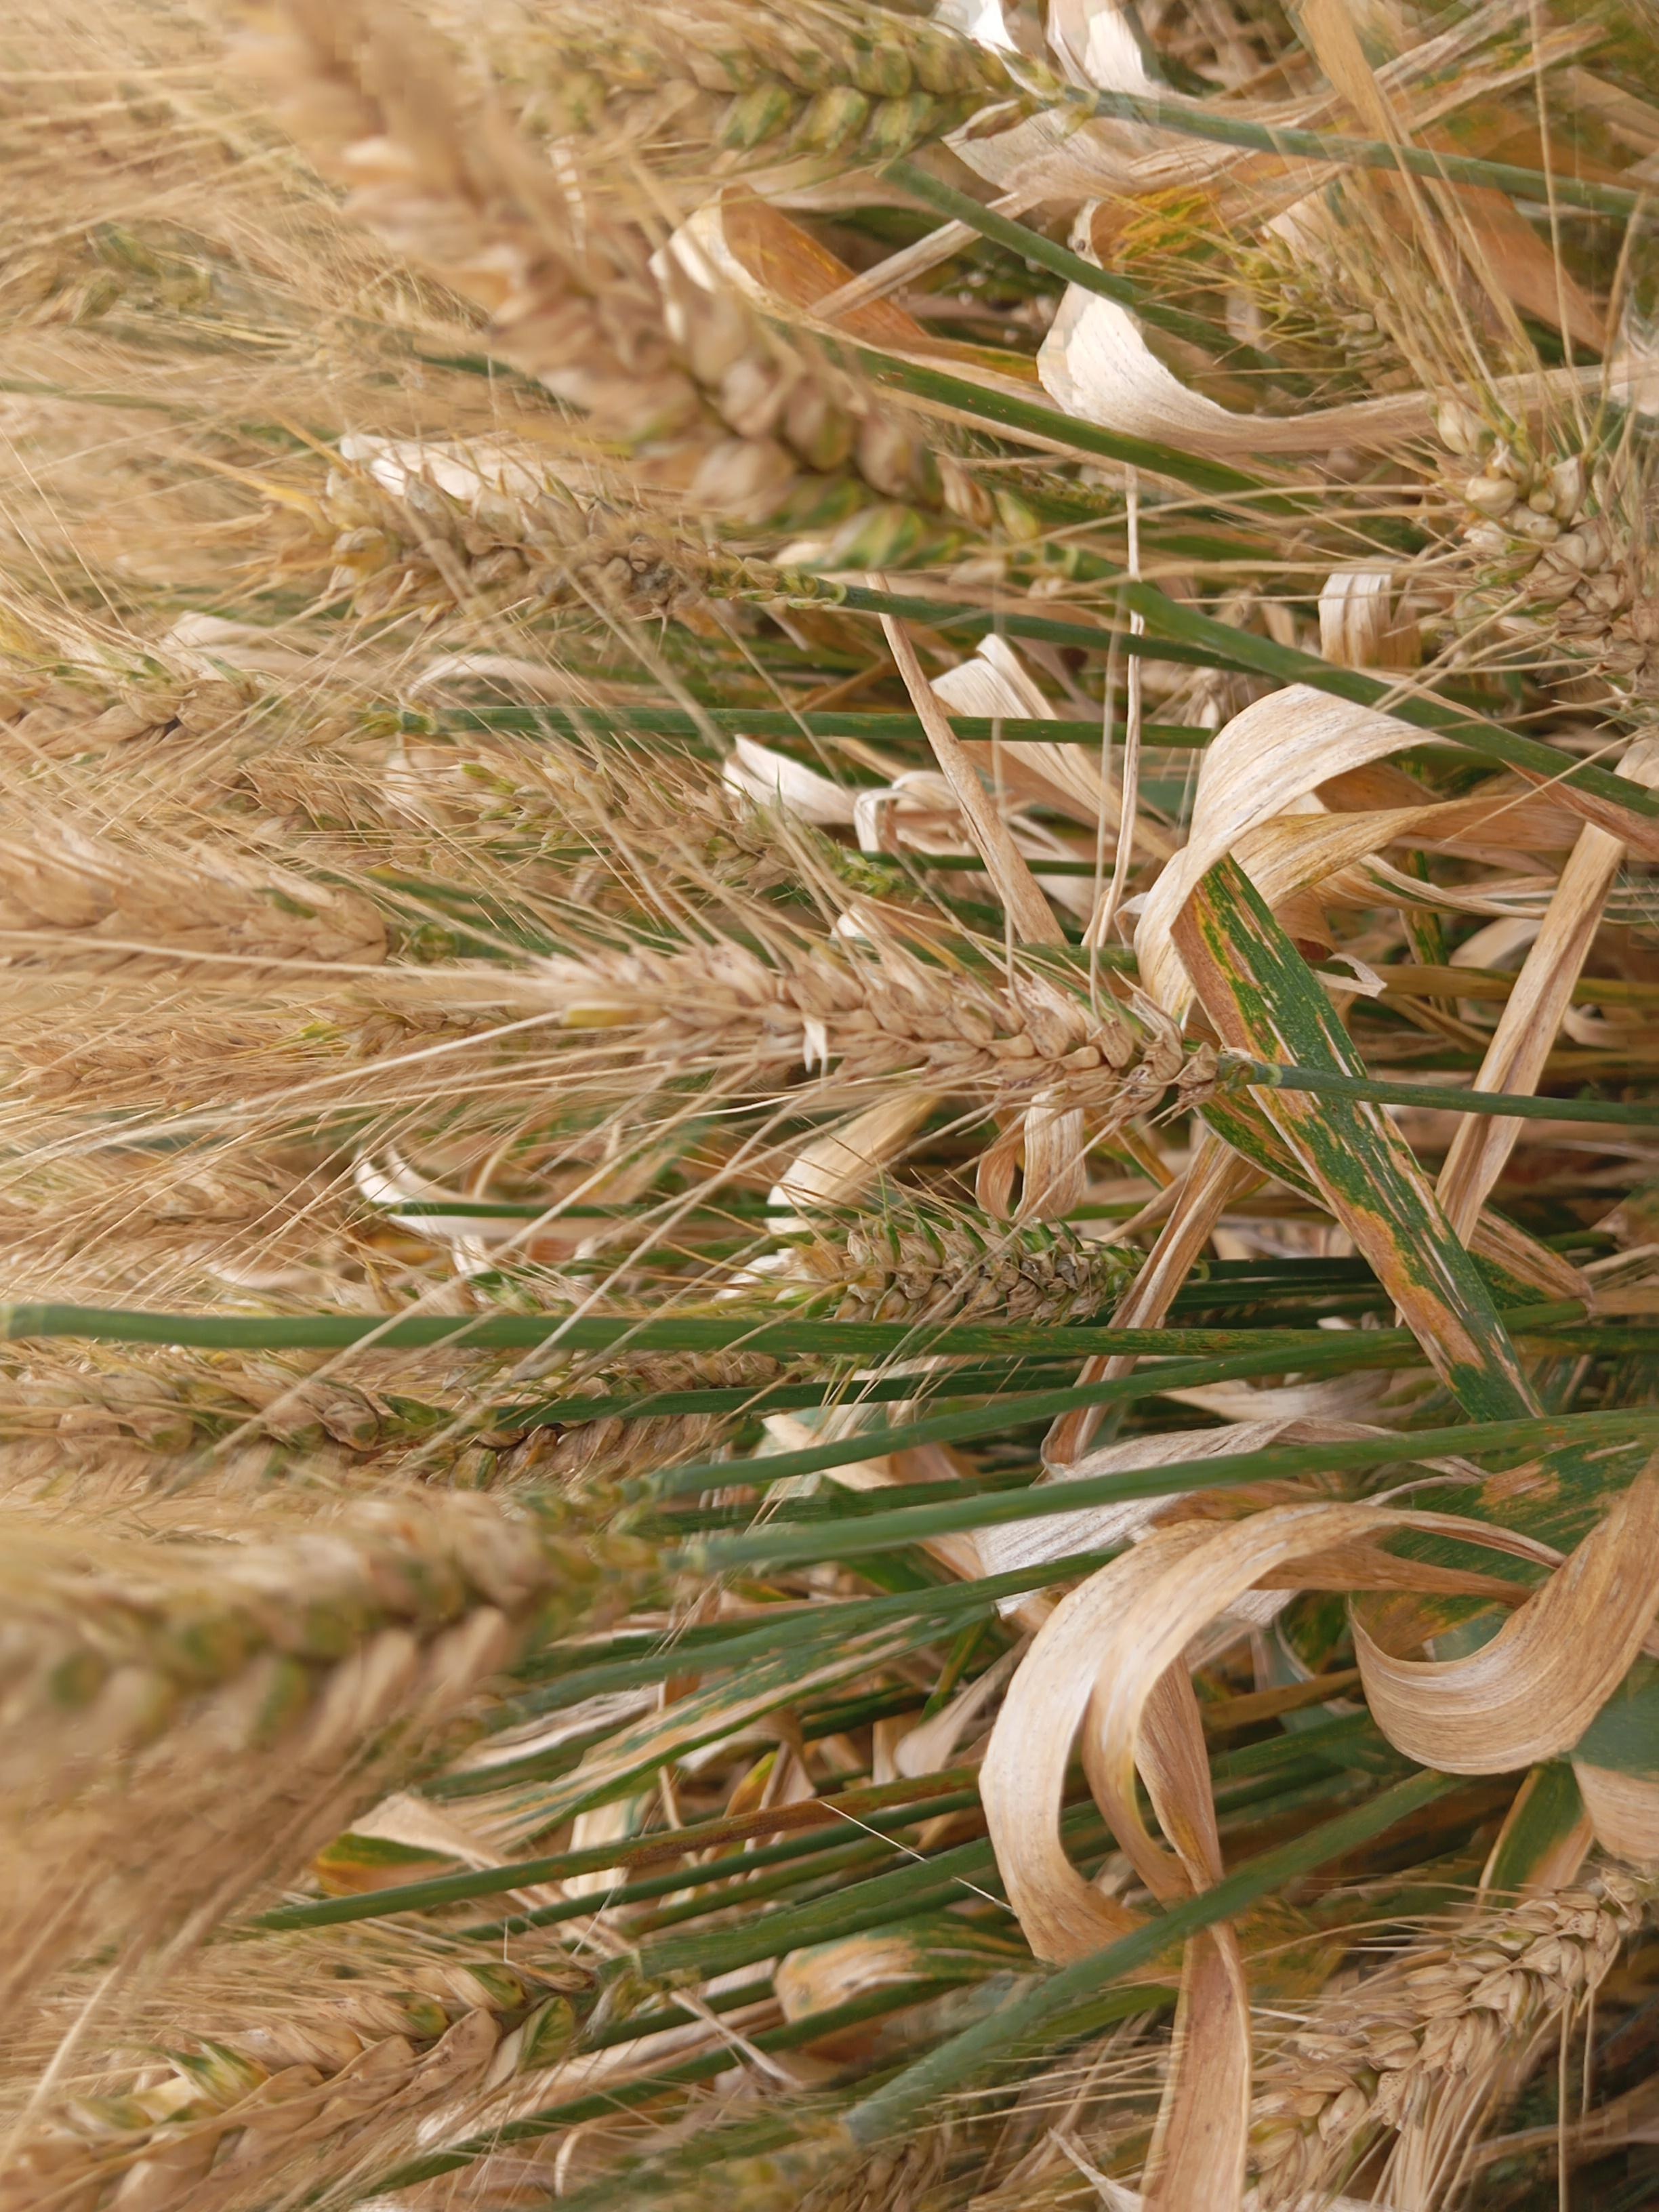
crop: wheat
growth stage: maturity
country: Kenya
